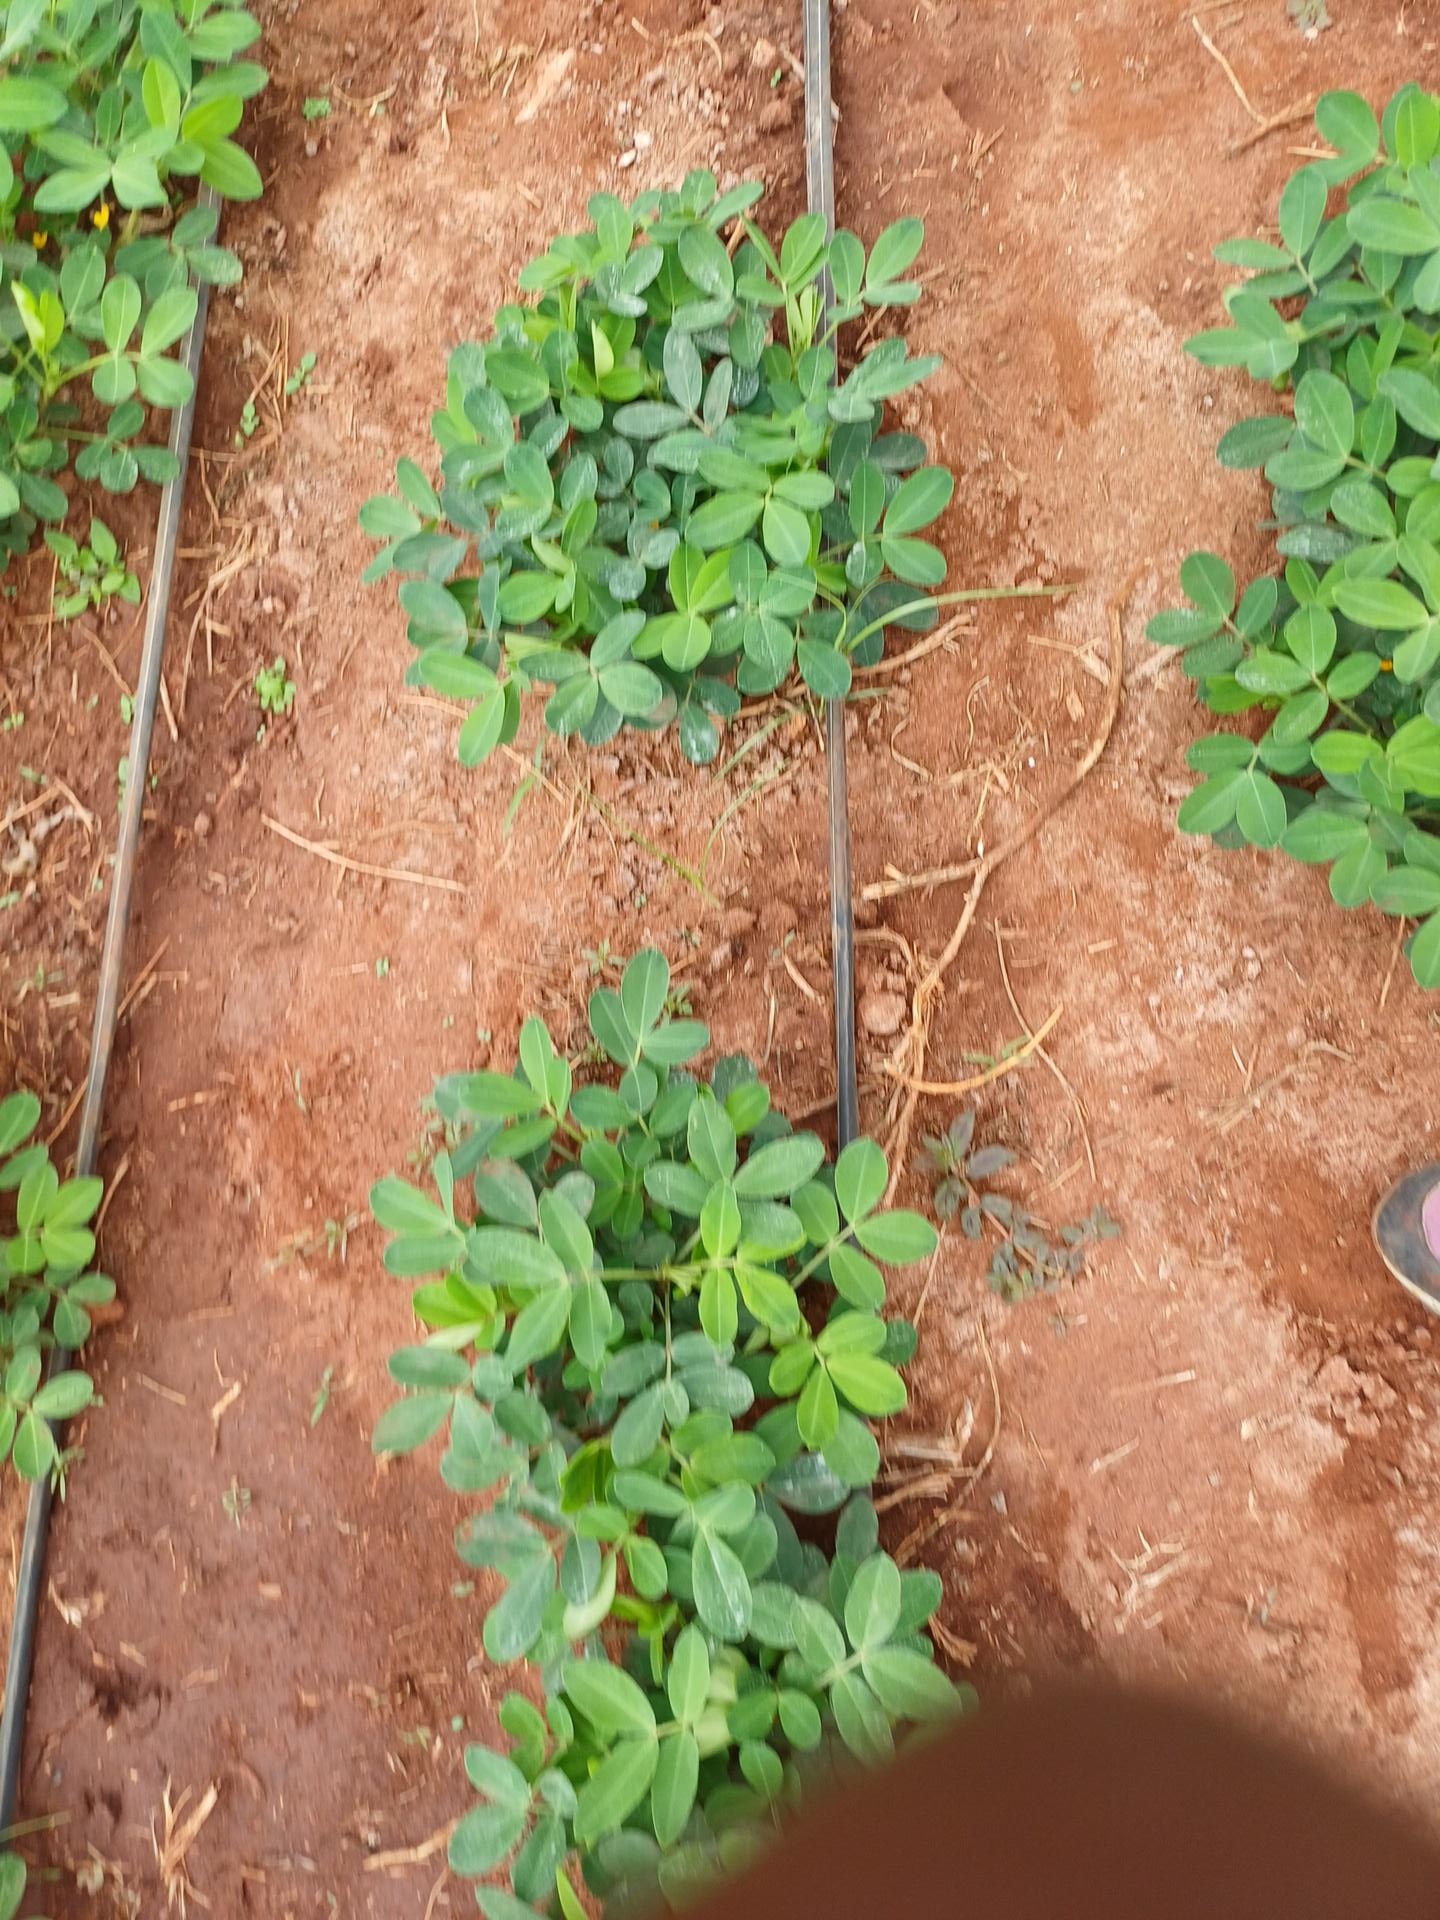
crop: groundnut
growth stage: flowering
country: Kenya
